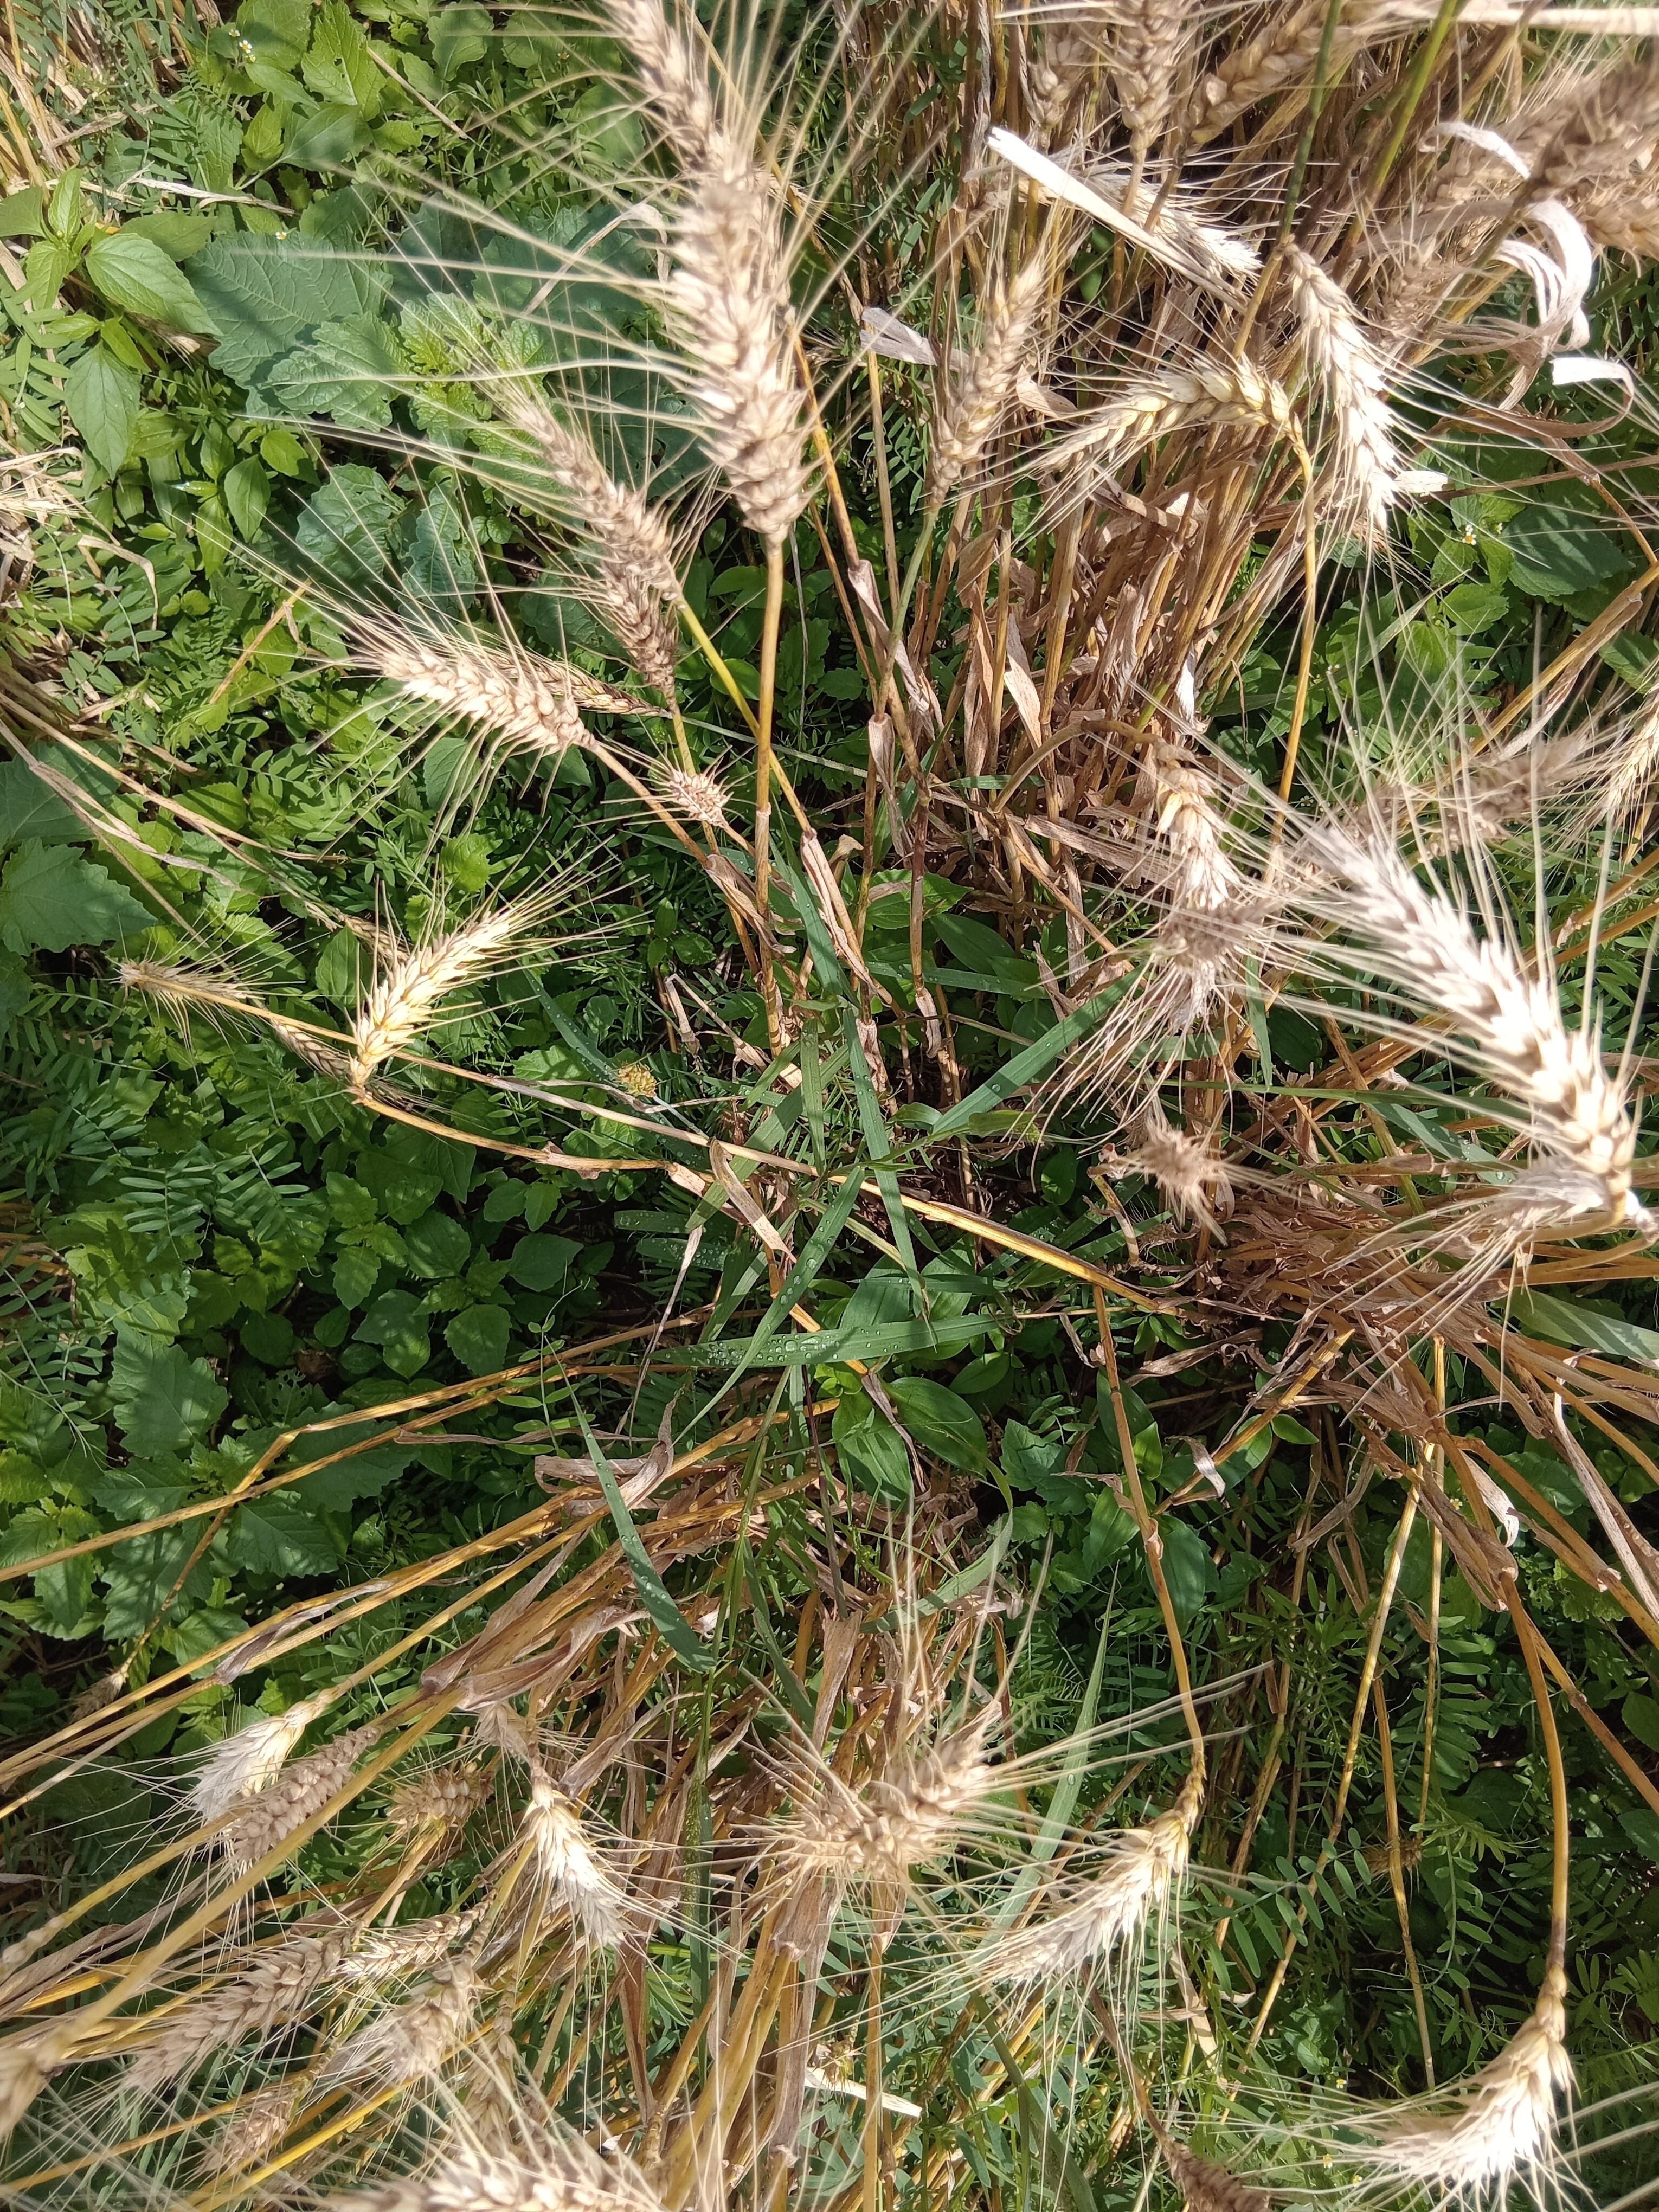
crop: wheat
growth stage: maturity
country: Kenya
